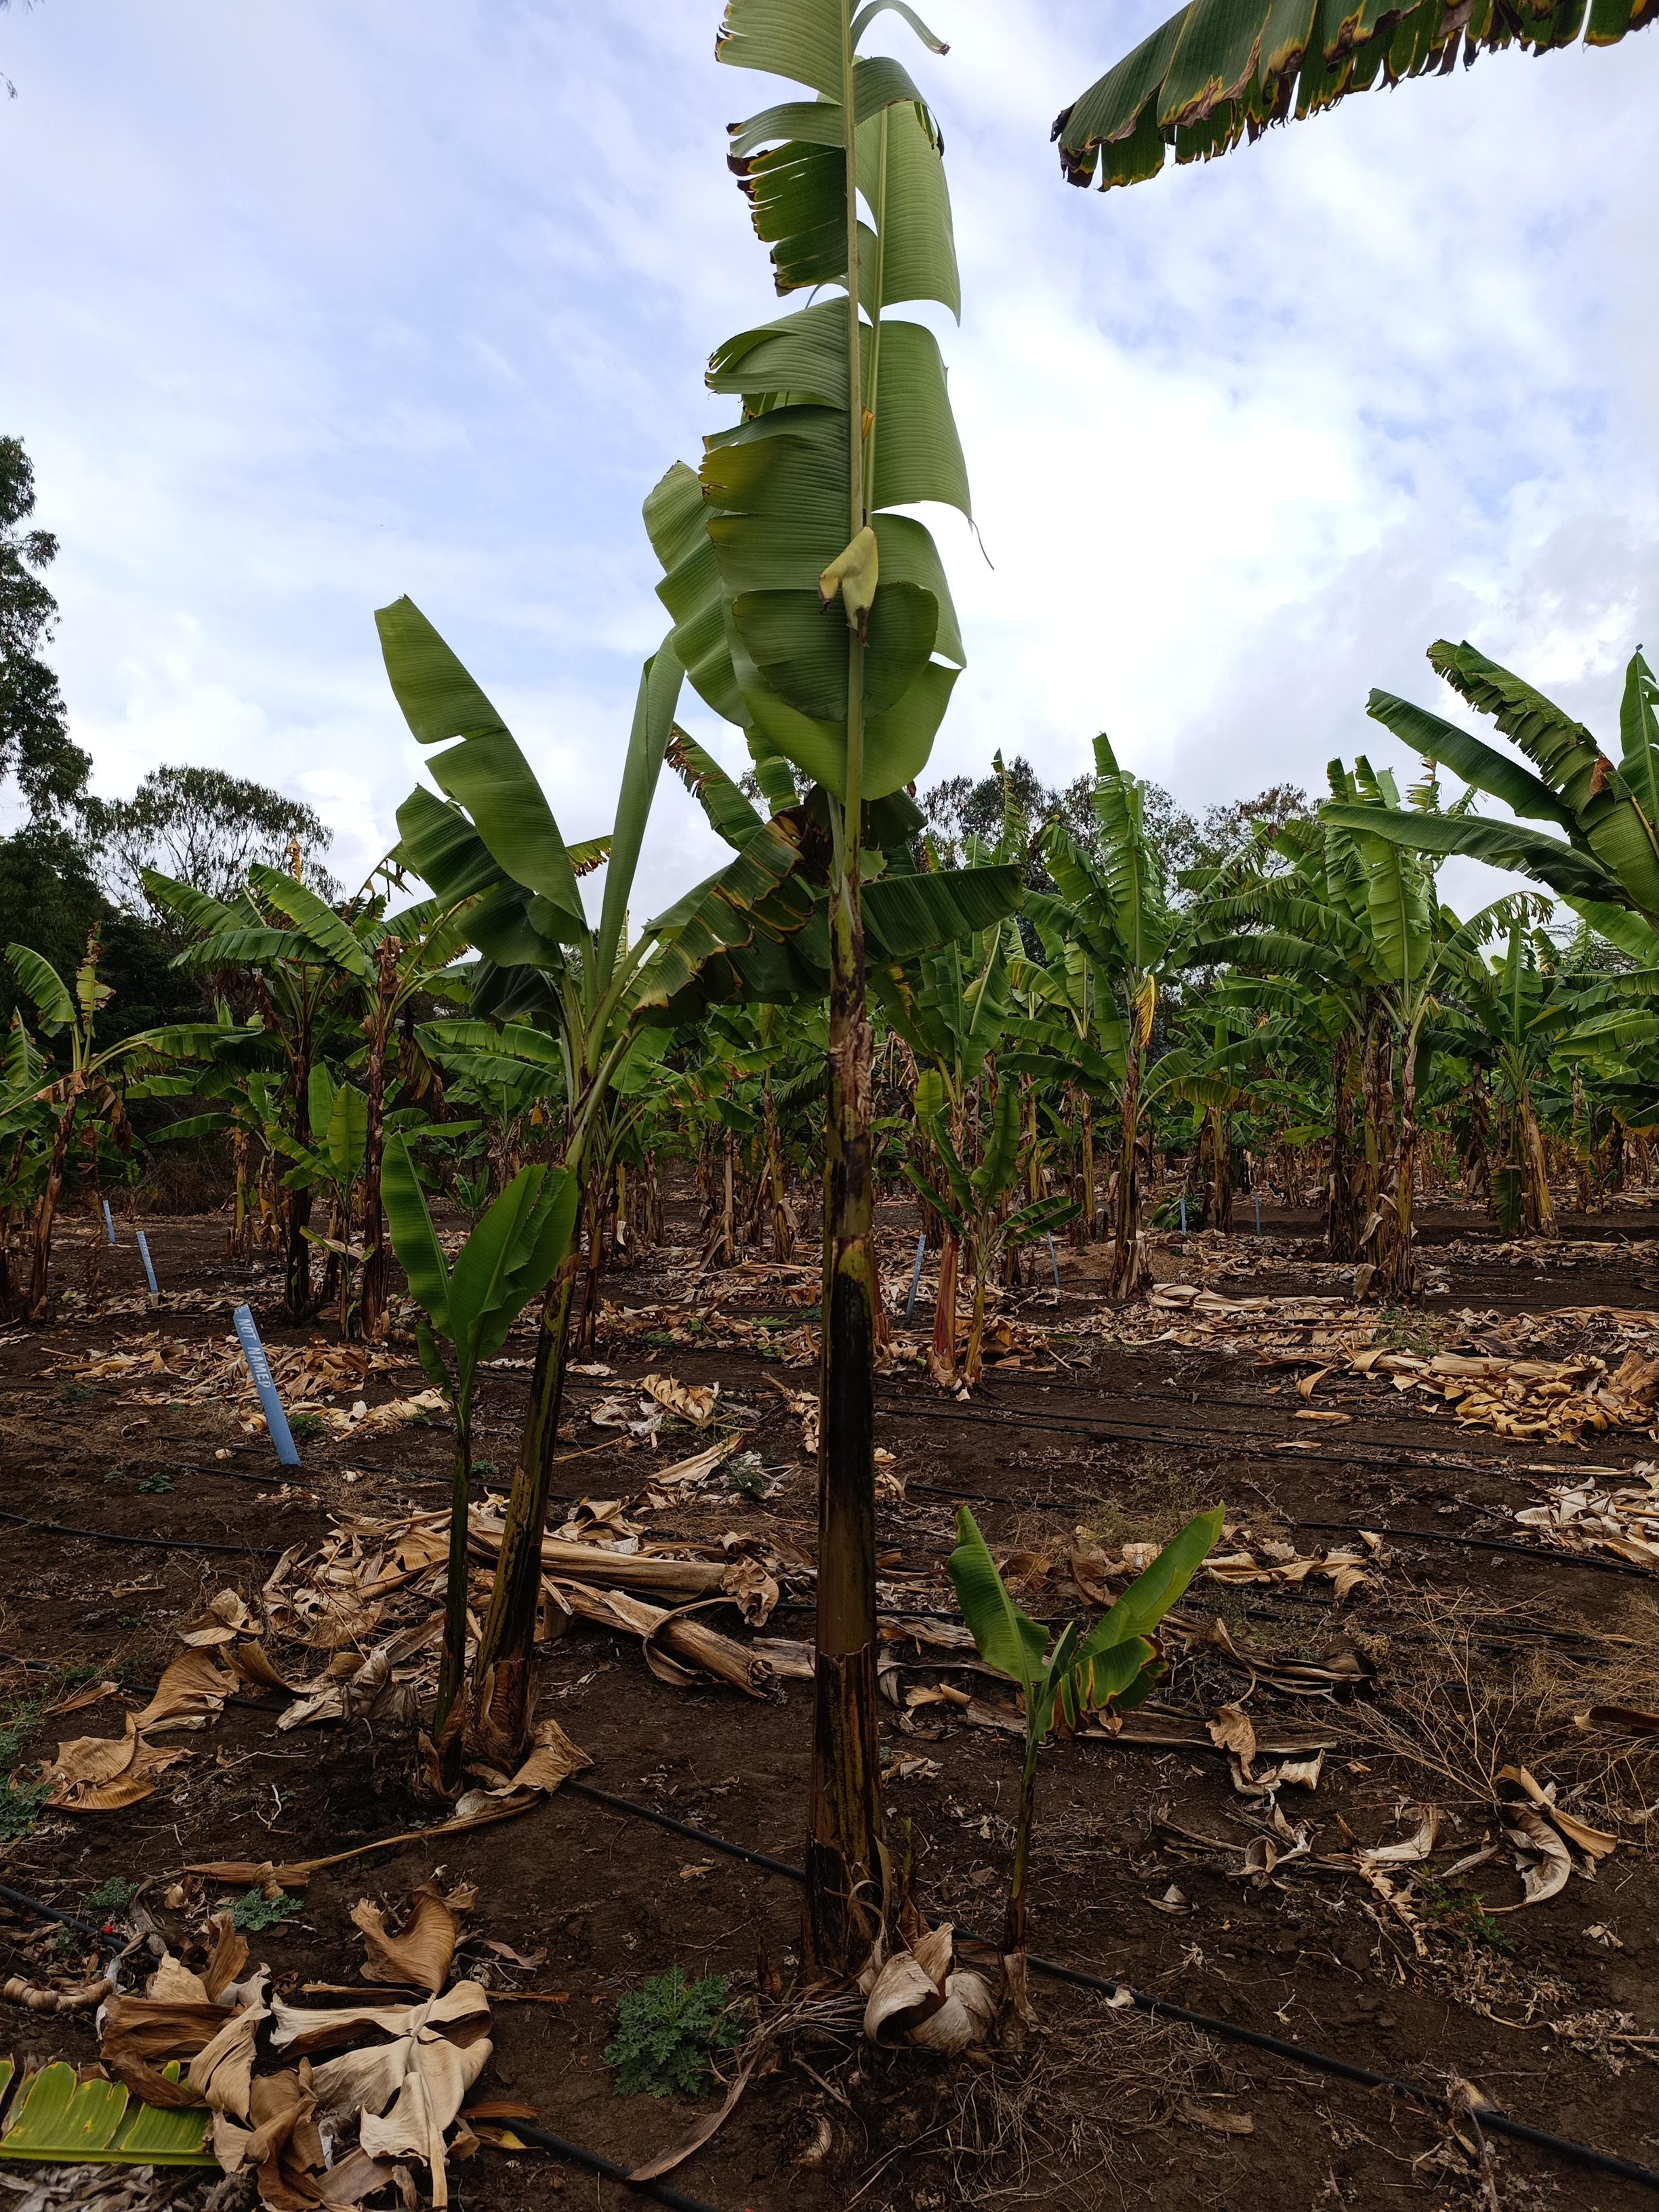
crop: banana
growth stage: vegetative
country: Tanzania
